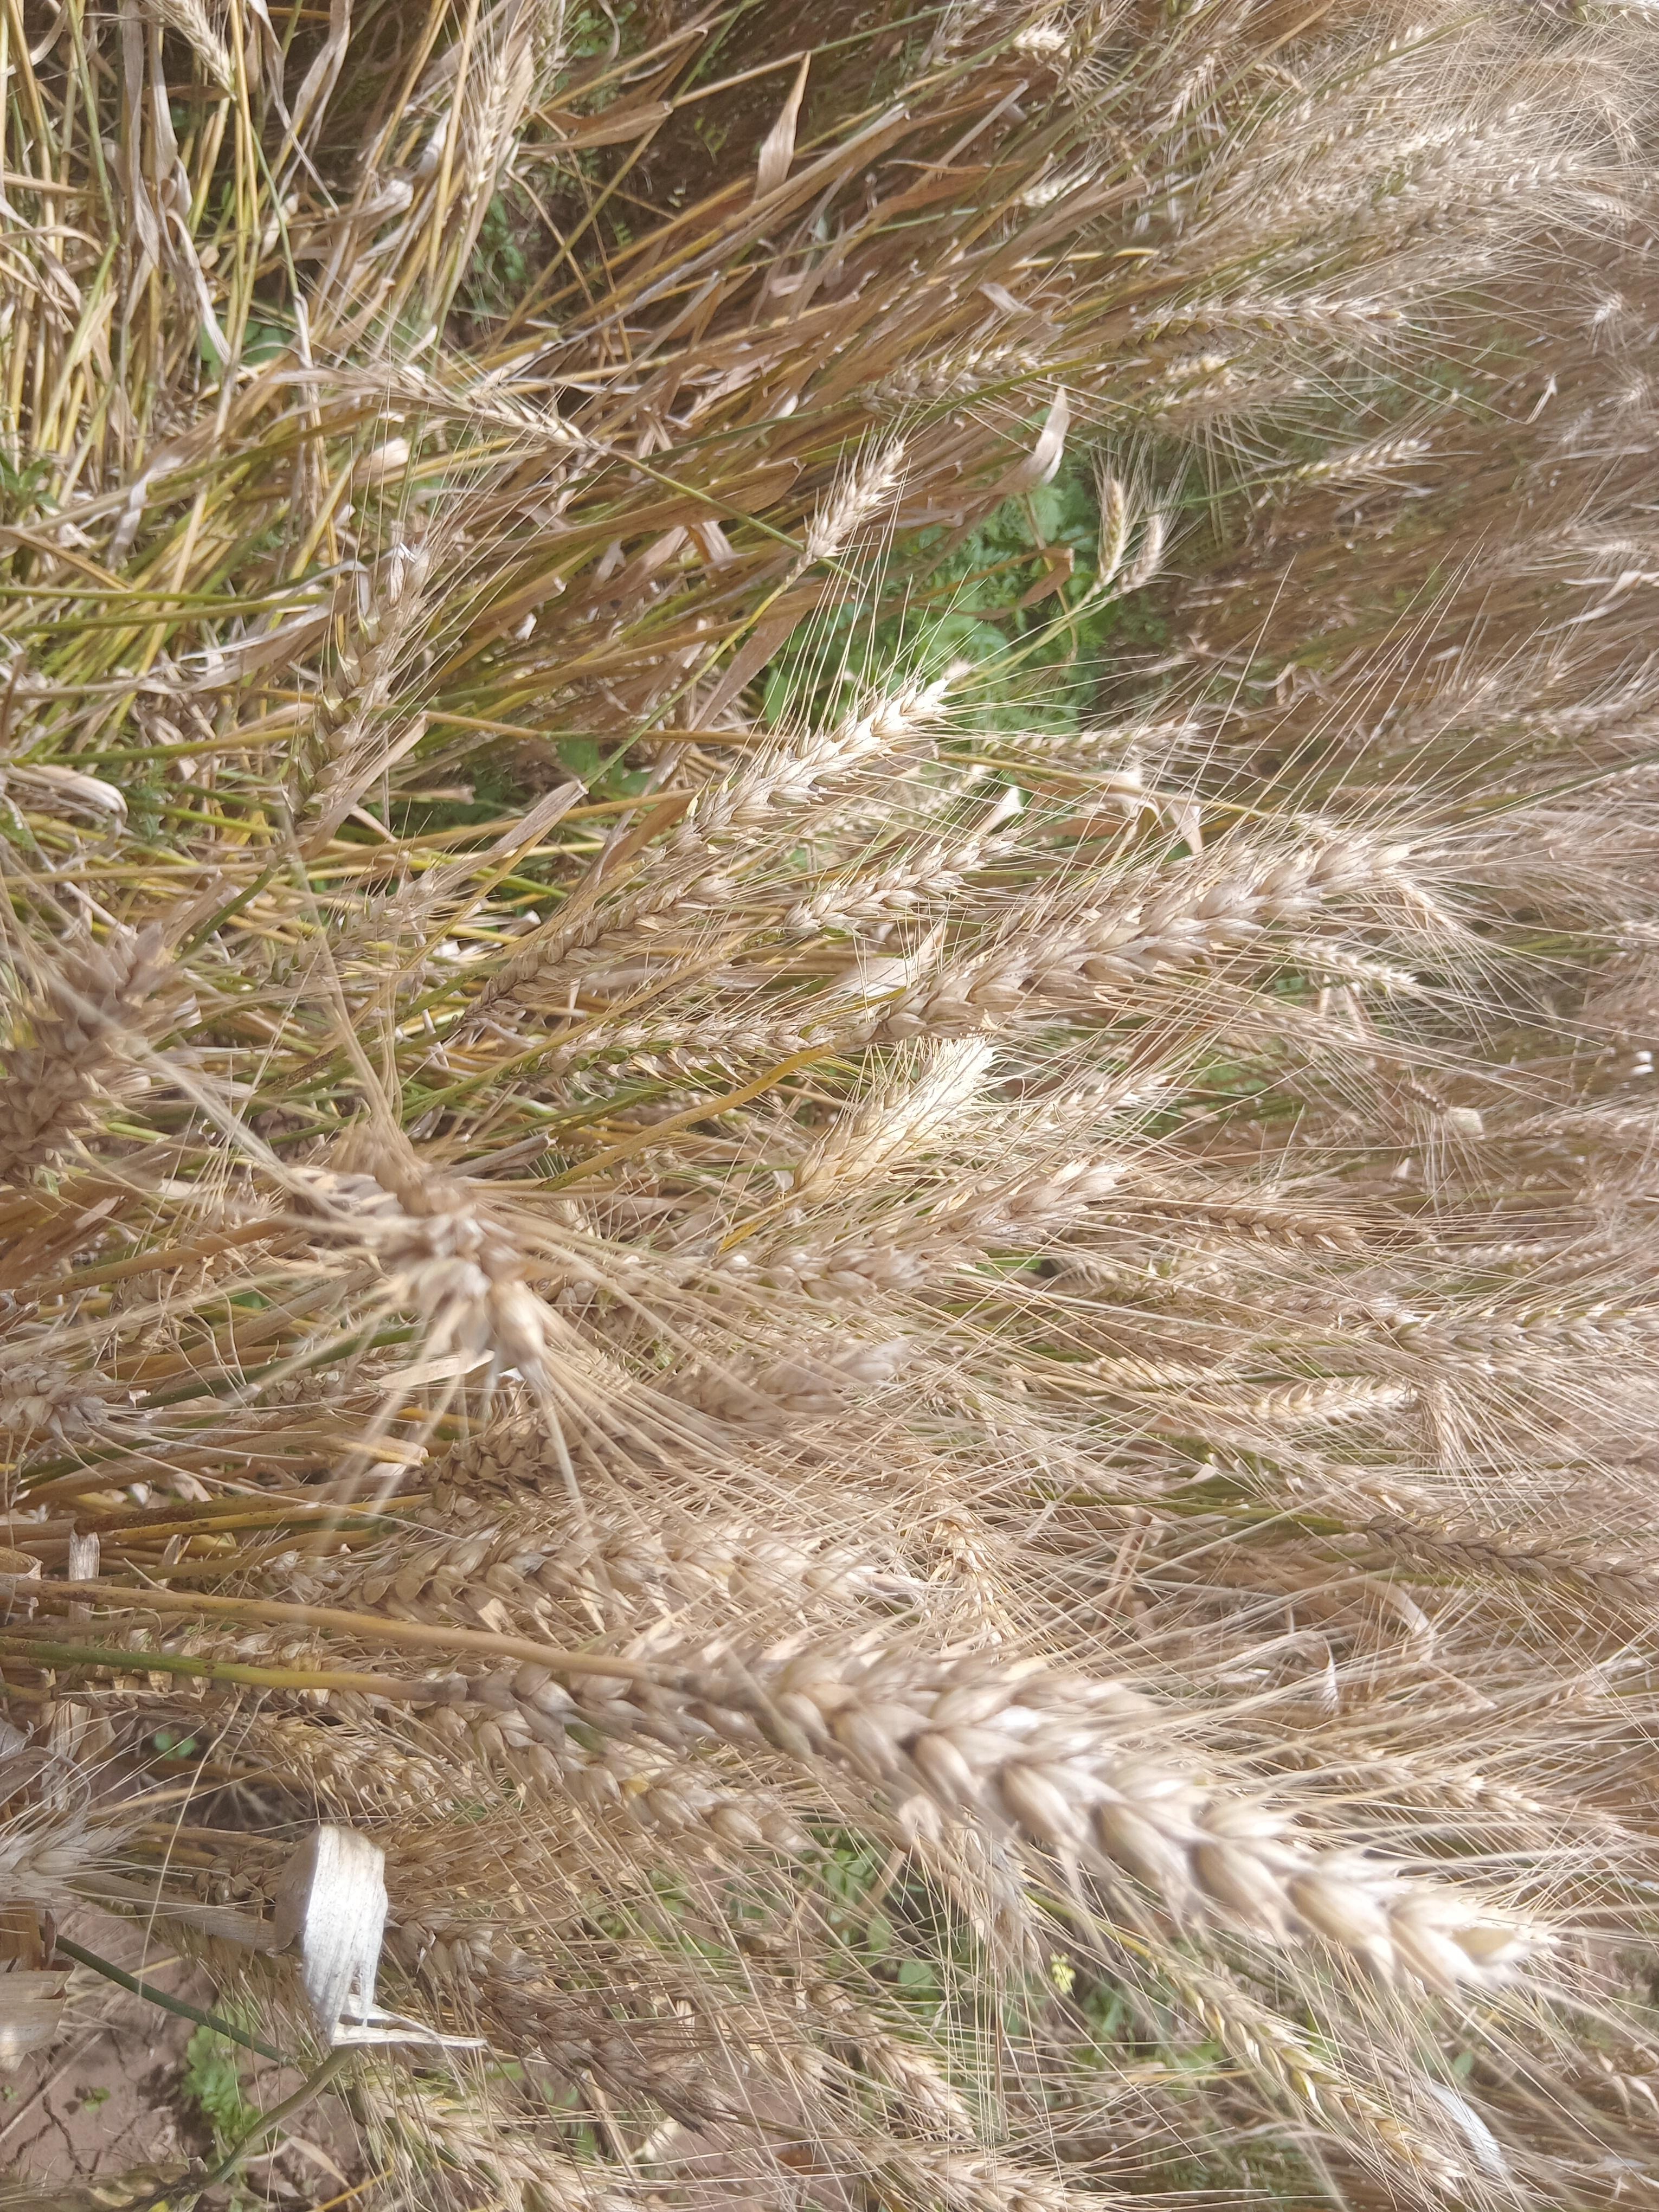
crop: wheat
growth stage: maturity
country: Kenya
